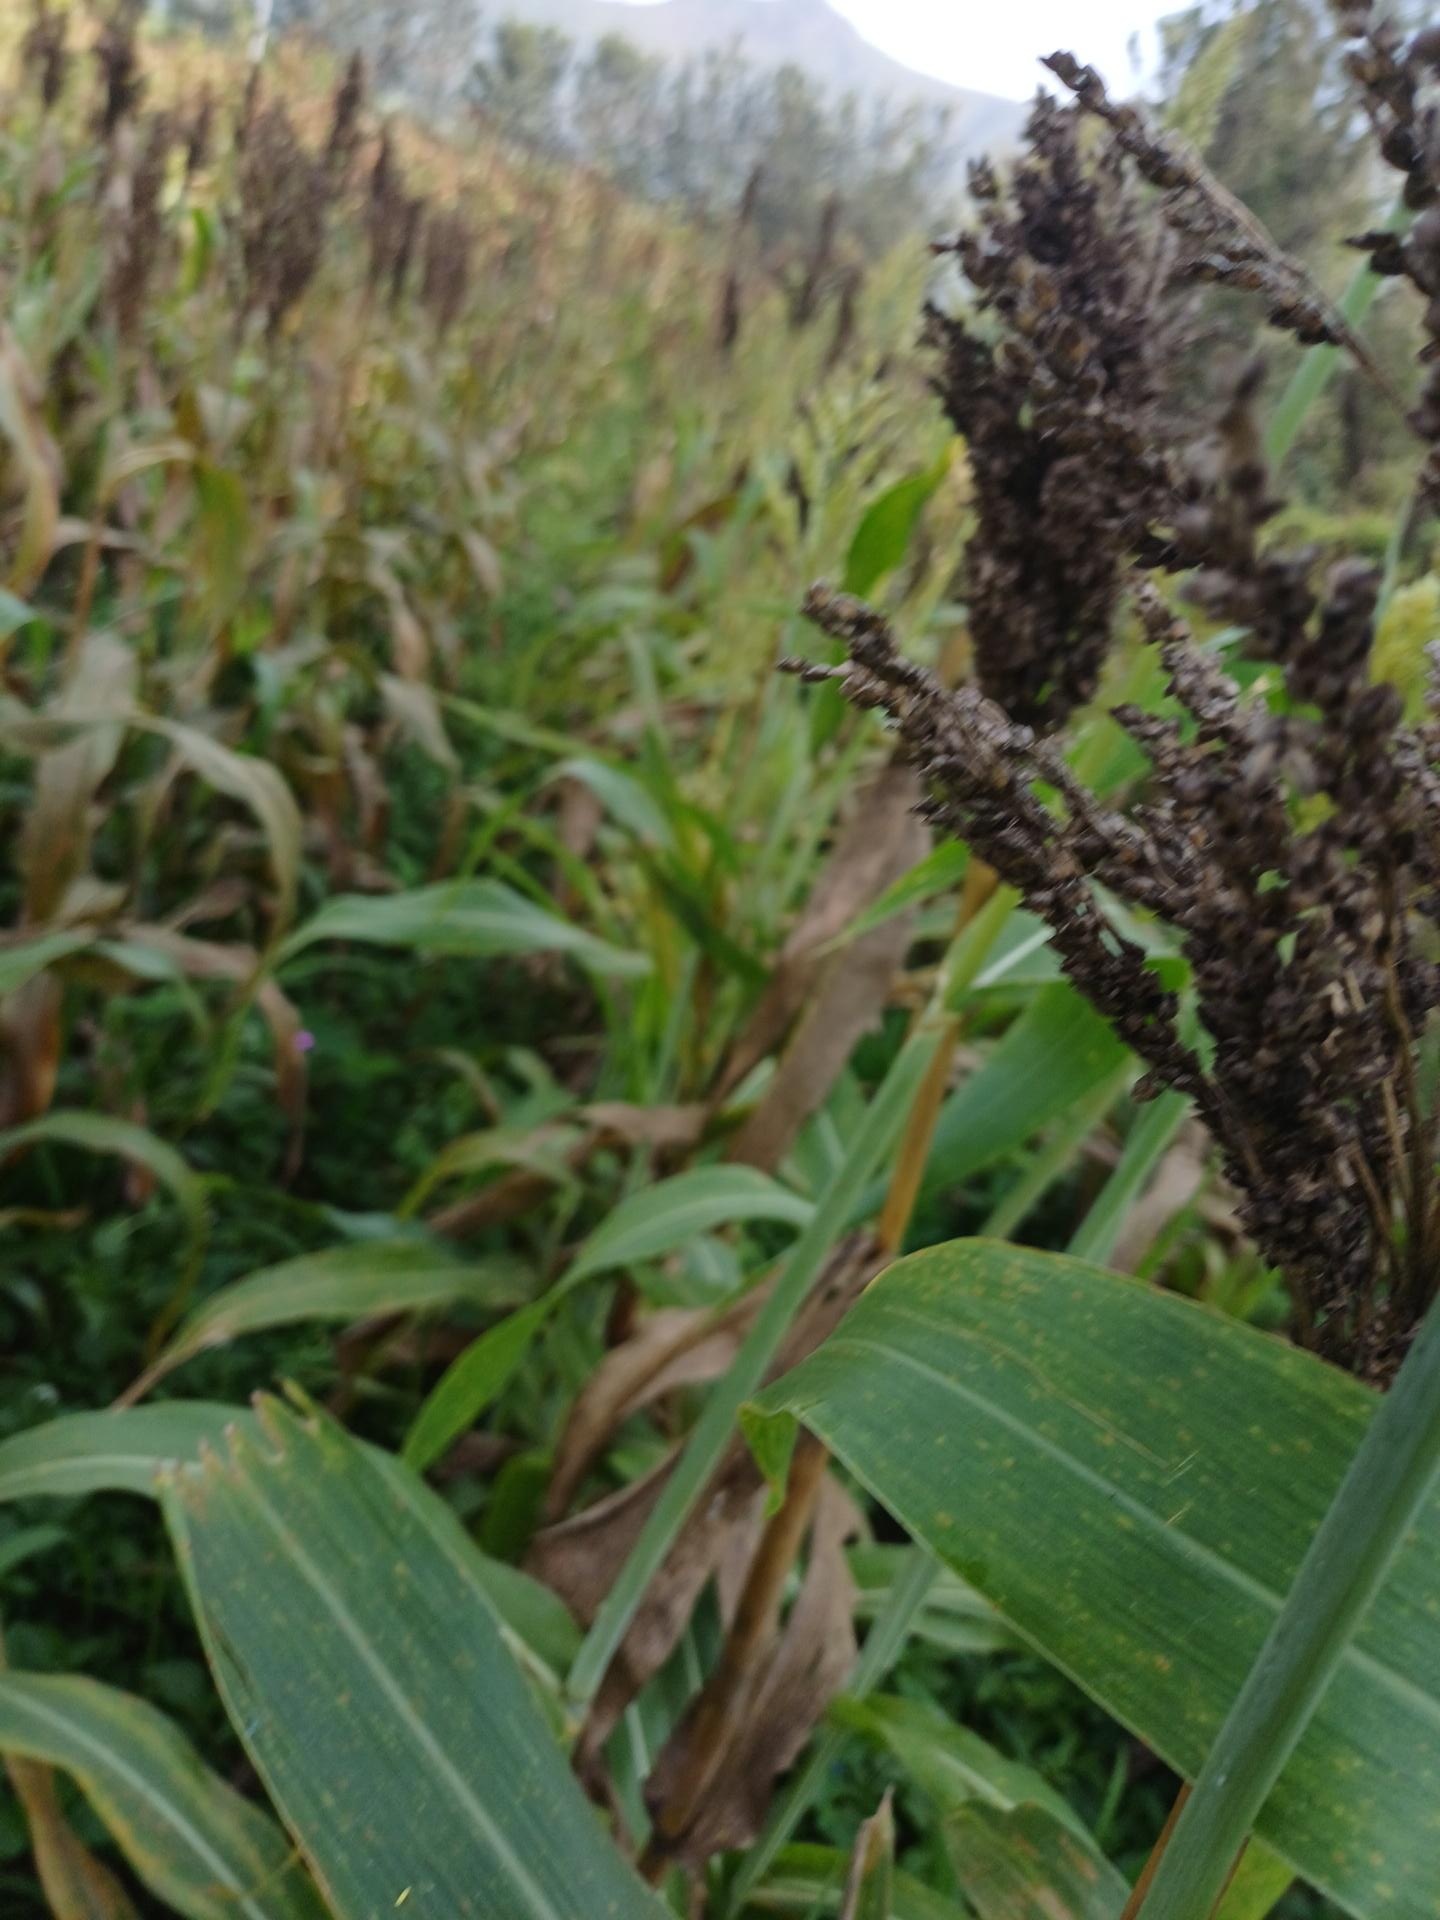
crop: sorghum
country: Kenya
